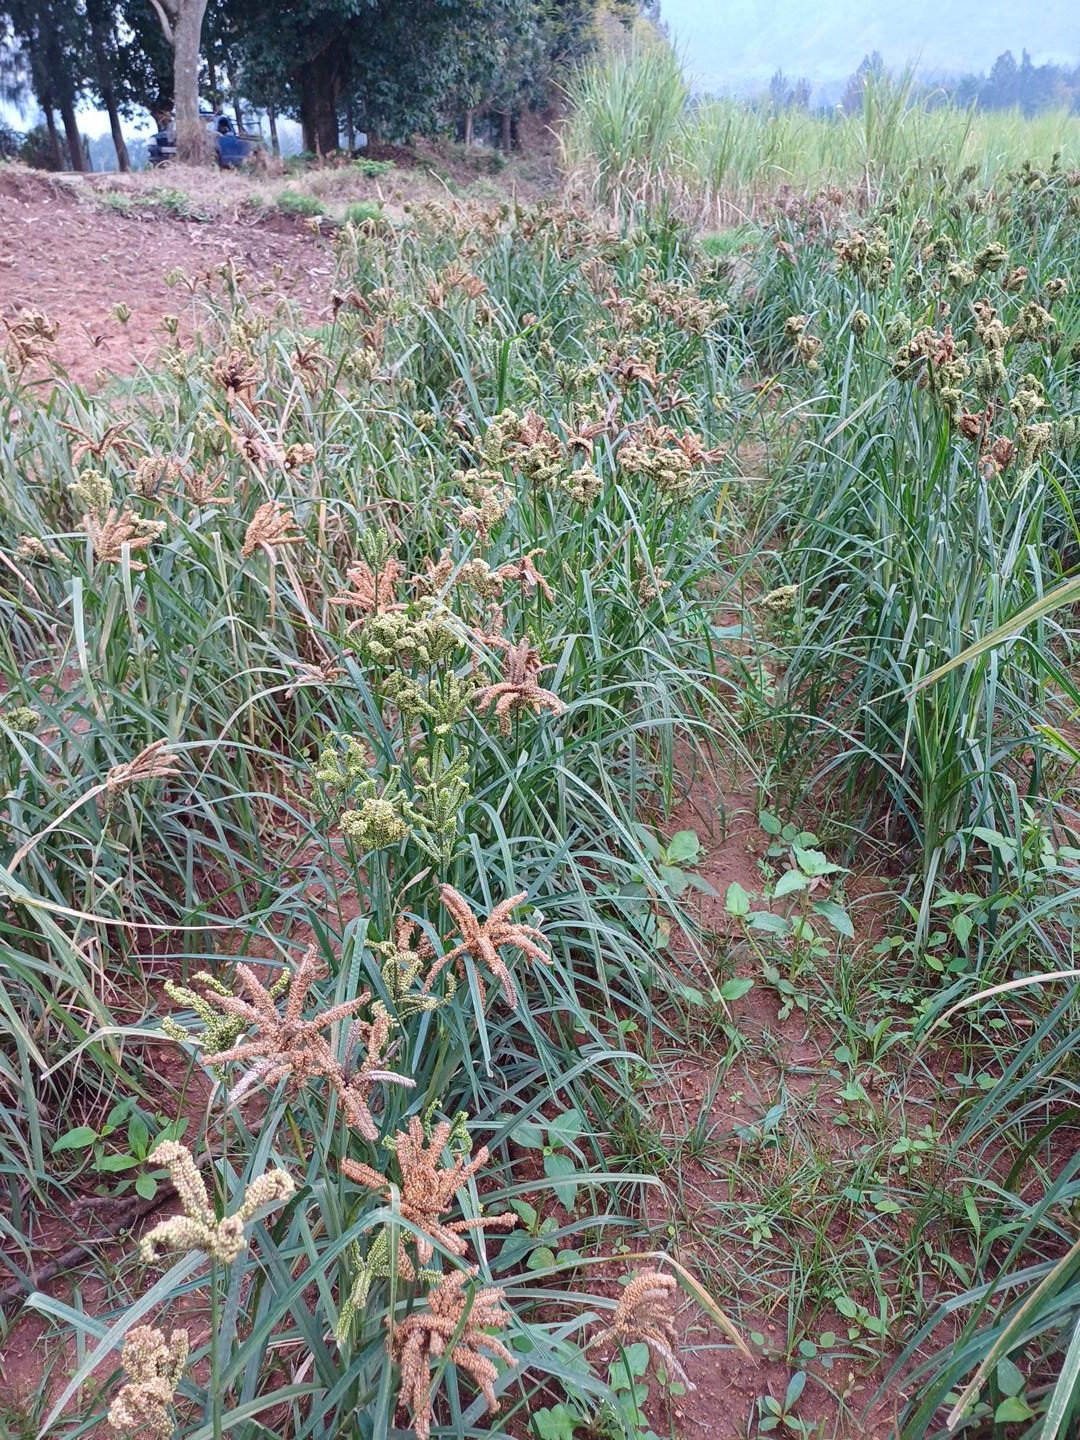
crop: finger millet
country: Kenya
